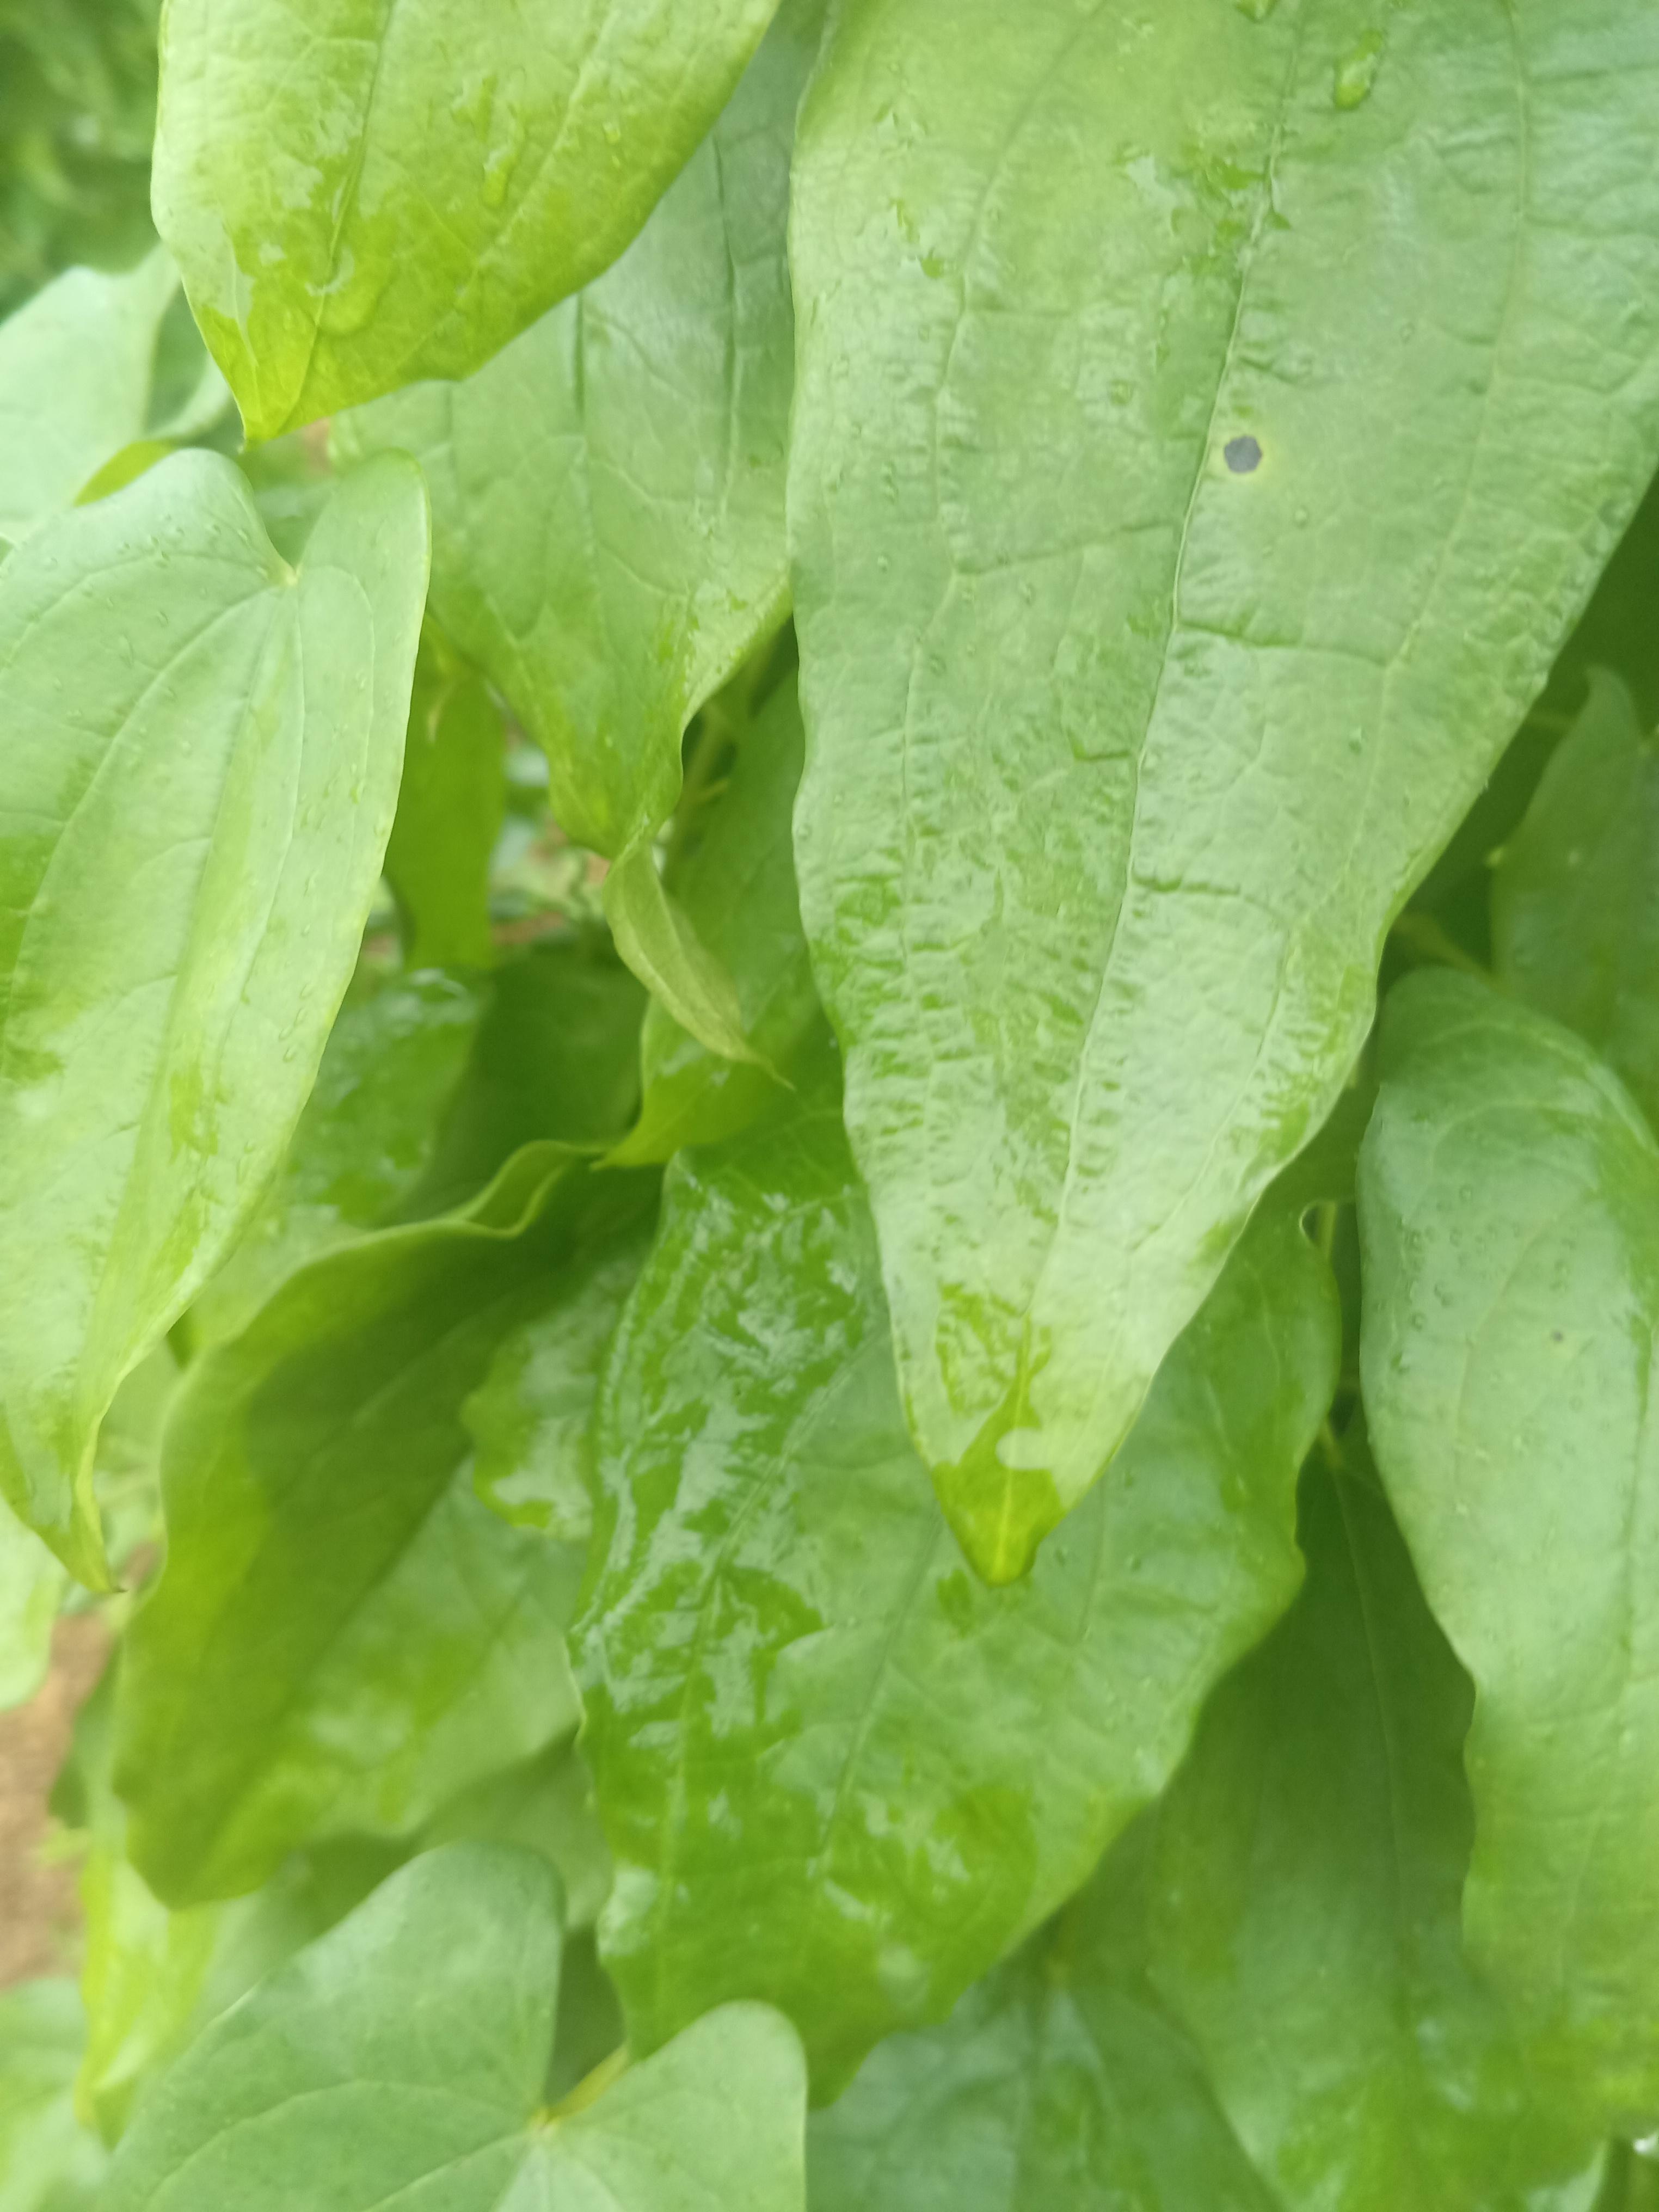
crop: yam
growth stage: vegetative
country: Nigeria
